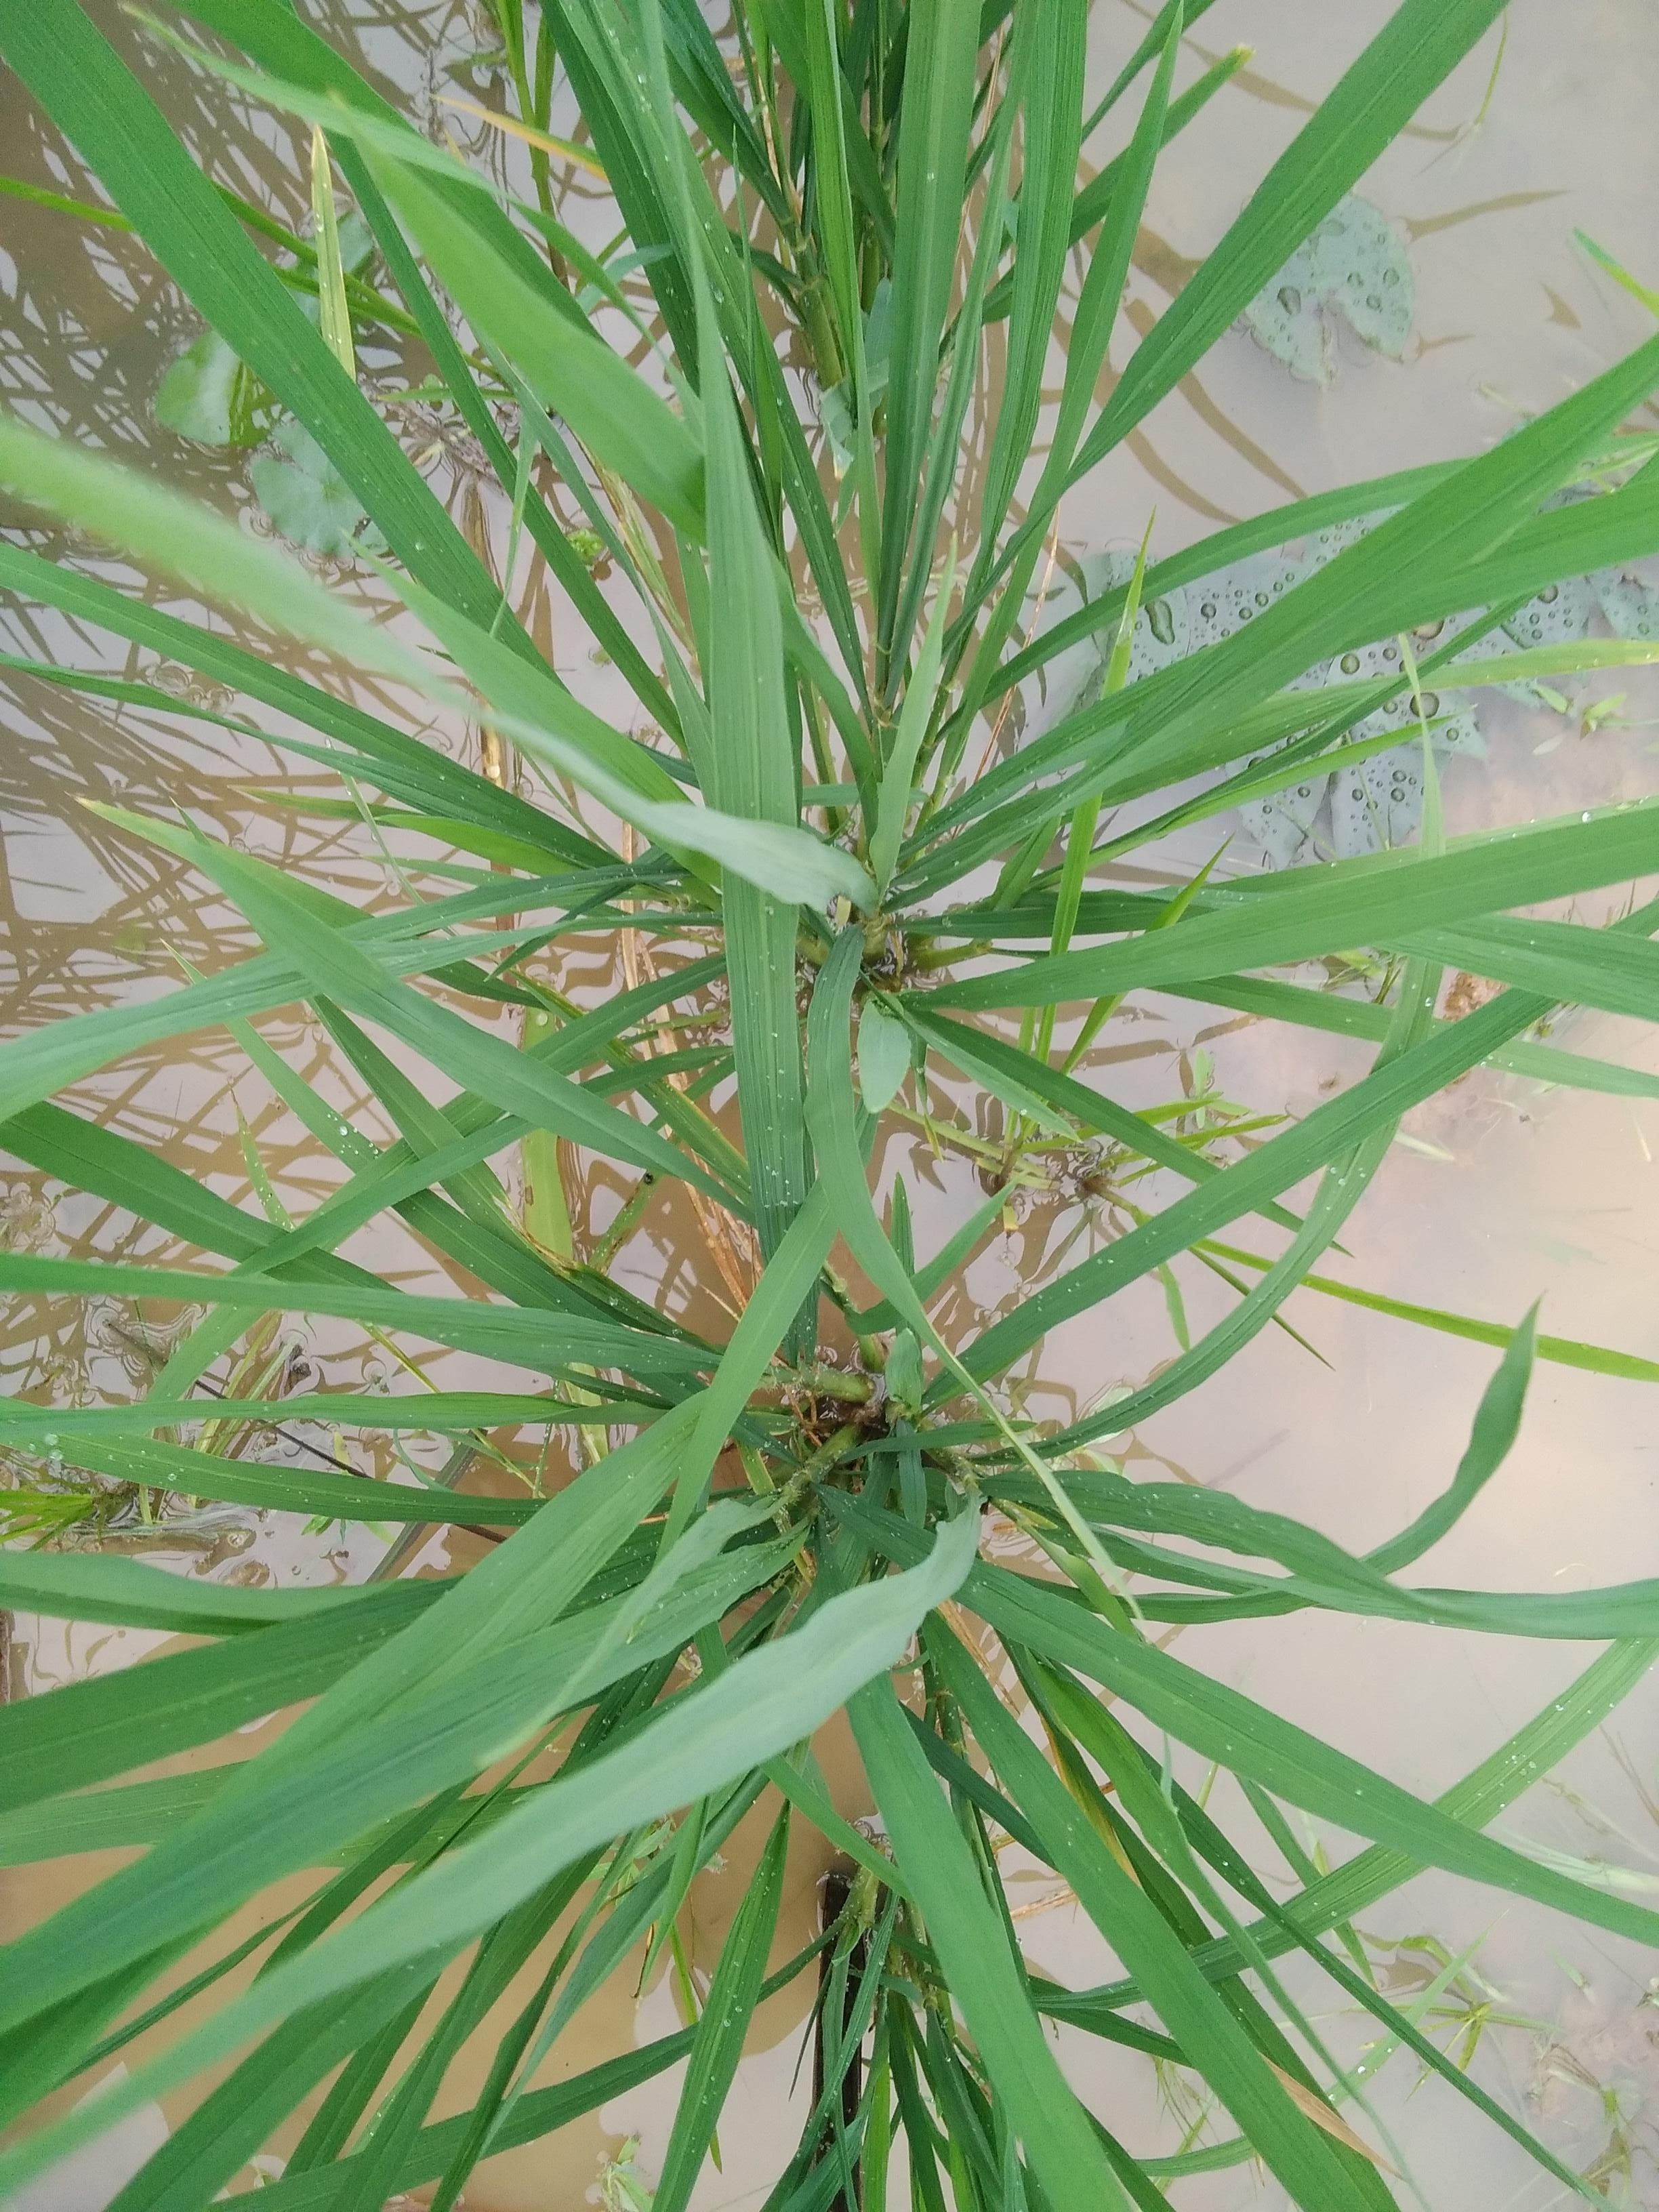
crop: rice
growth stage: vegetative
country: Nigeria
